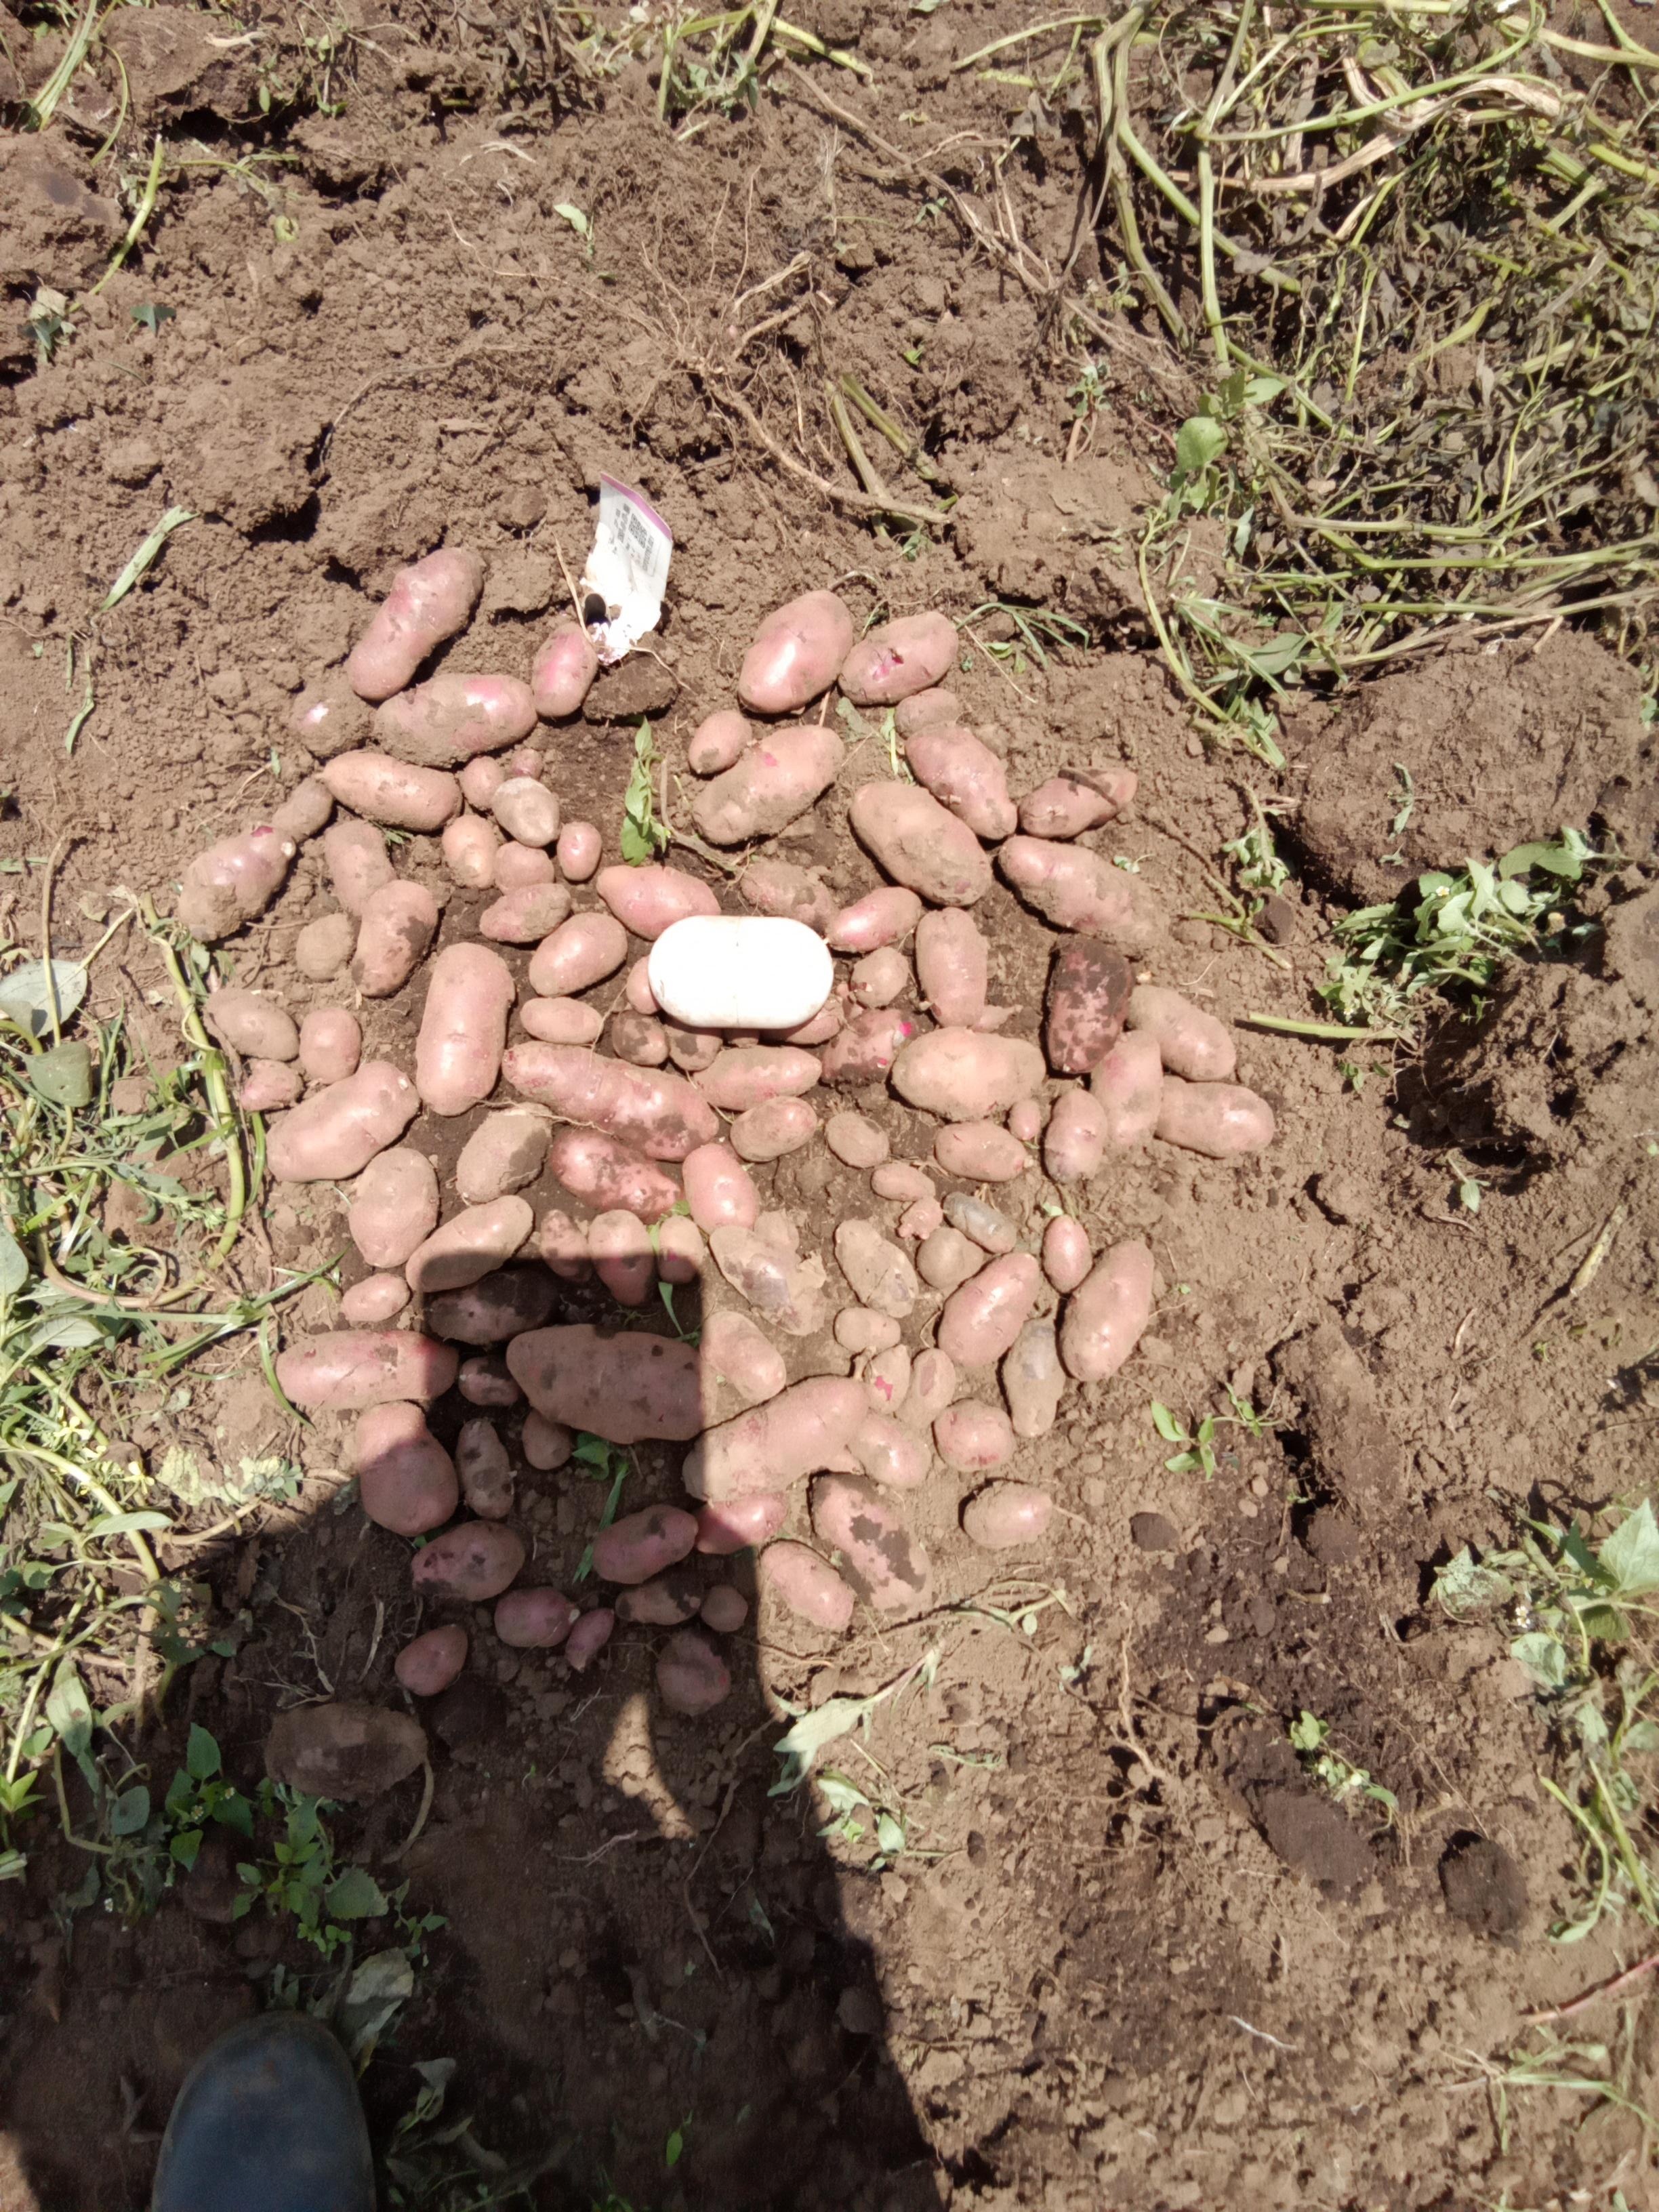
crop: potato
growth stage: harvest
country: Kenya
